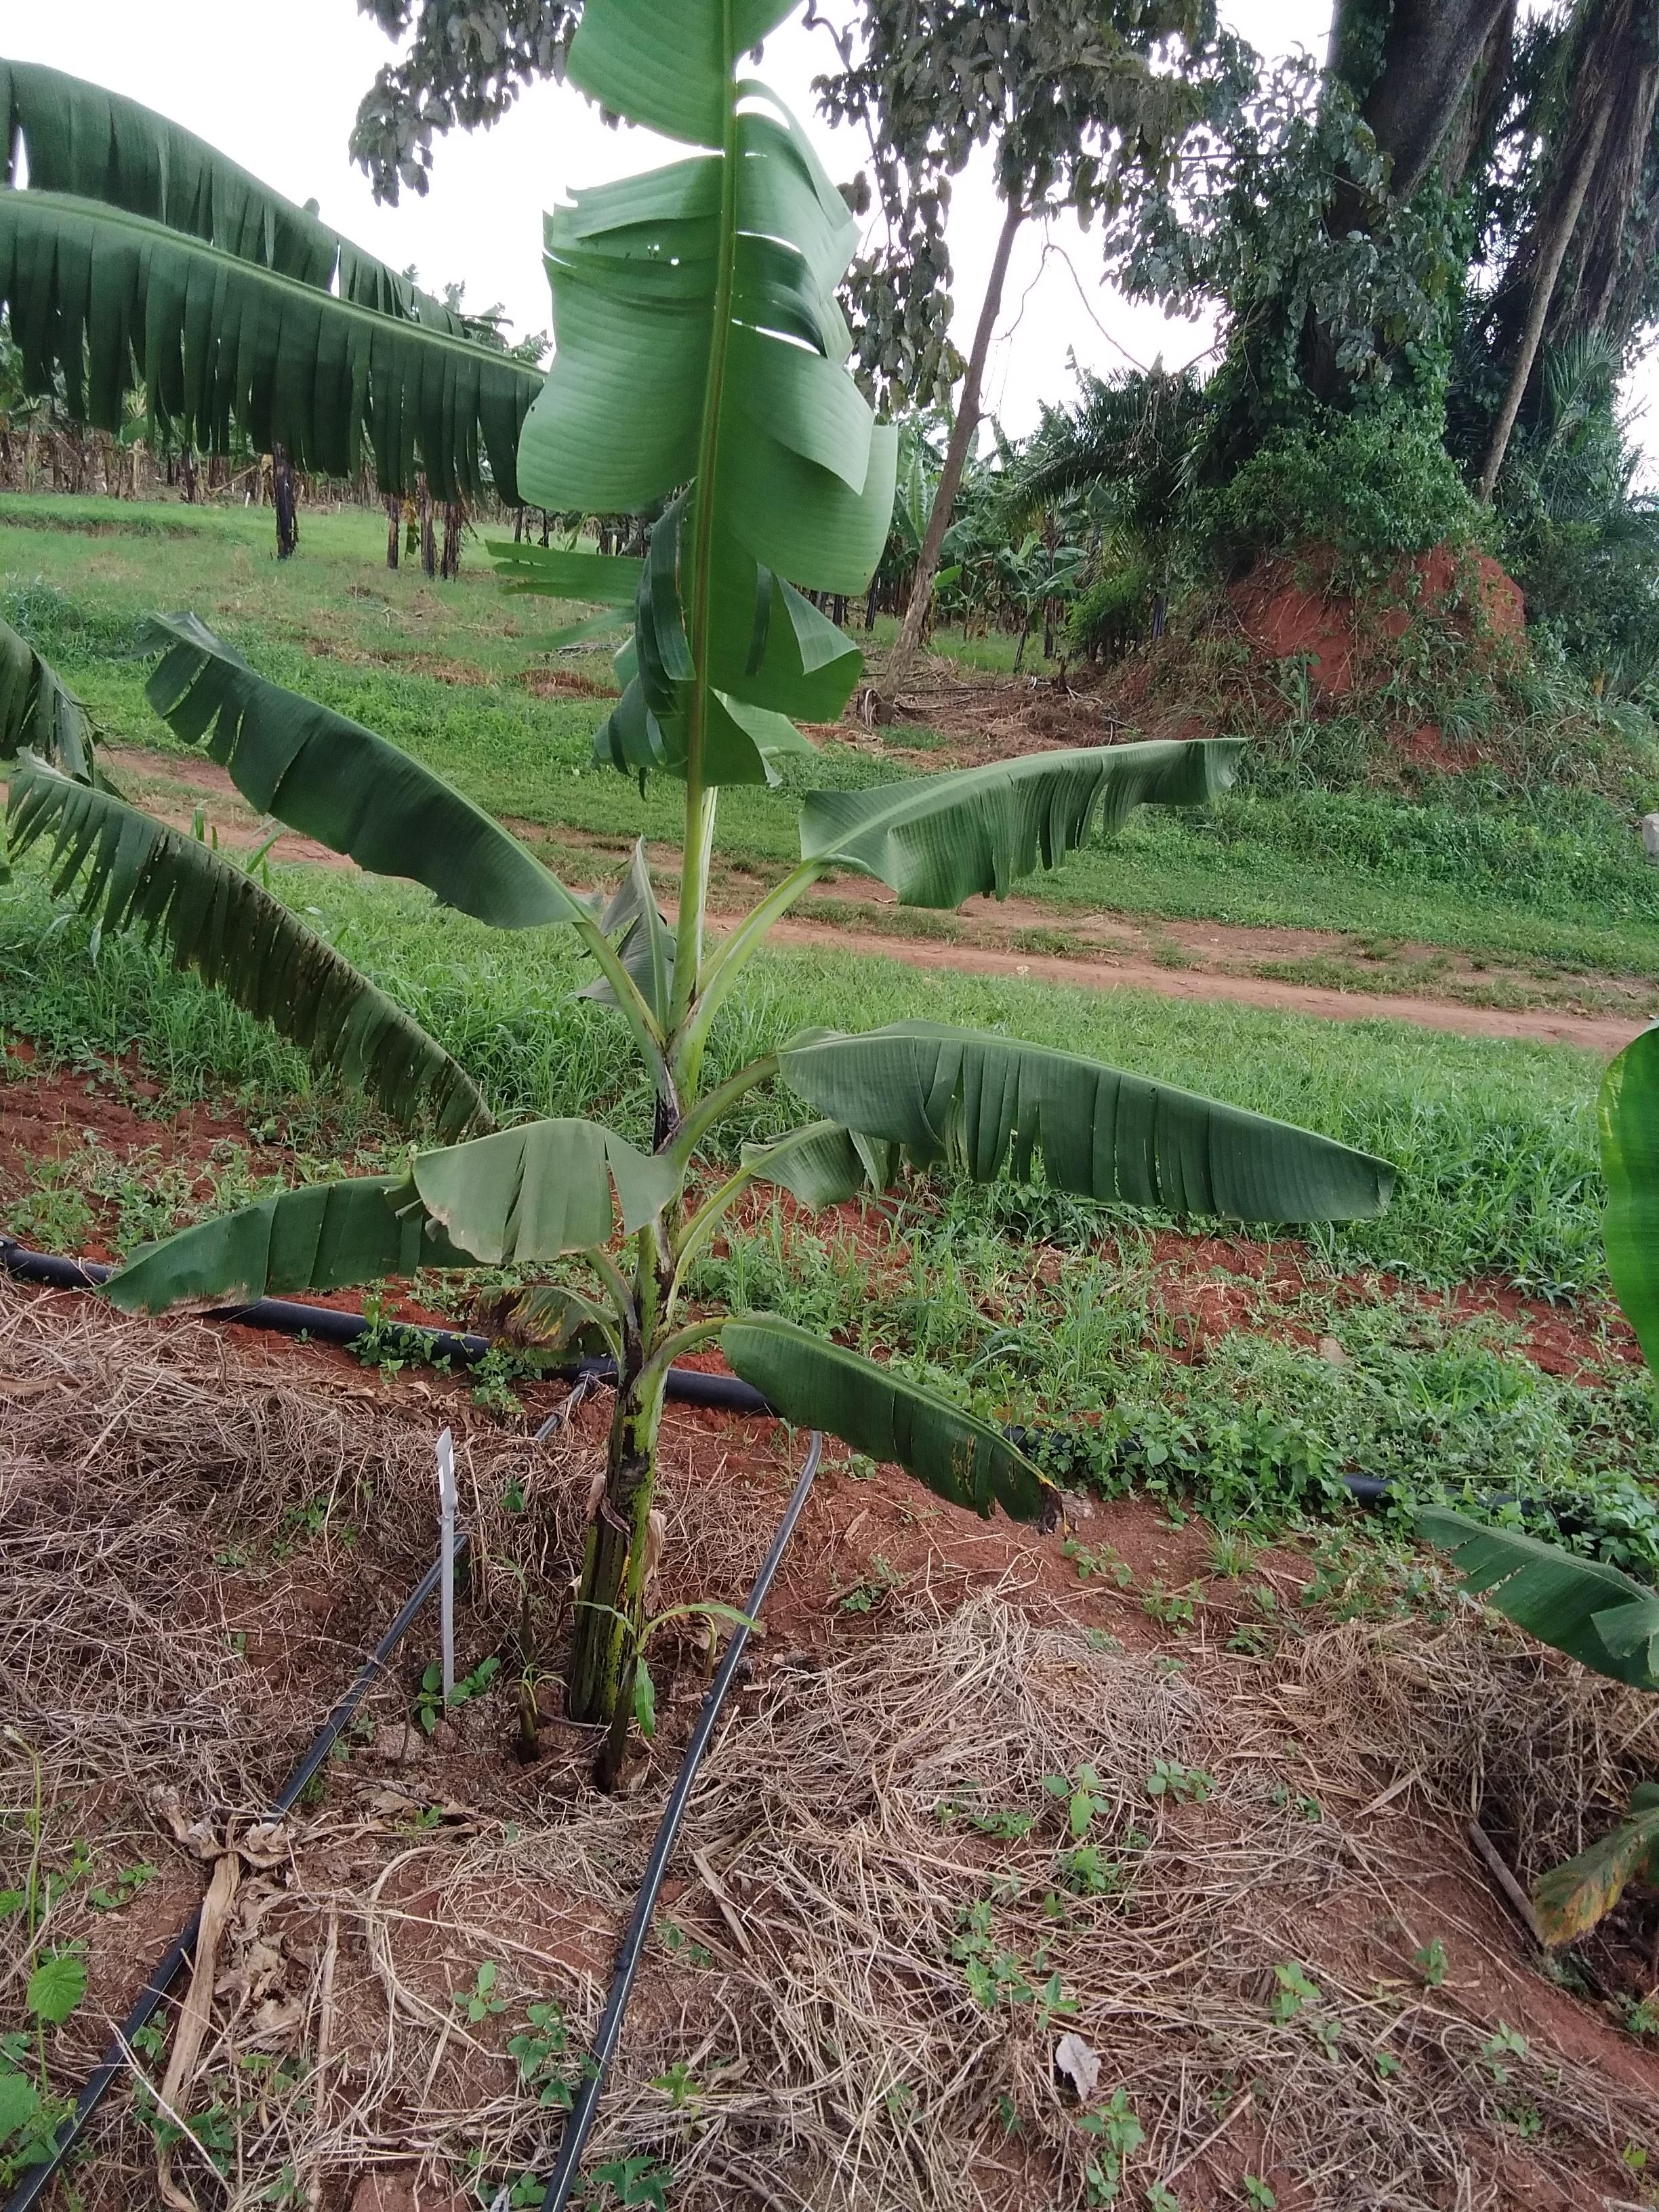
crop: banana
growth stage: vegetative
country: Tanzania
